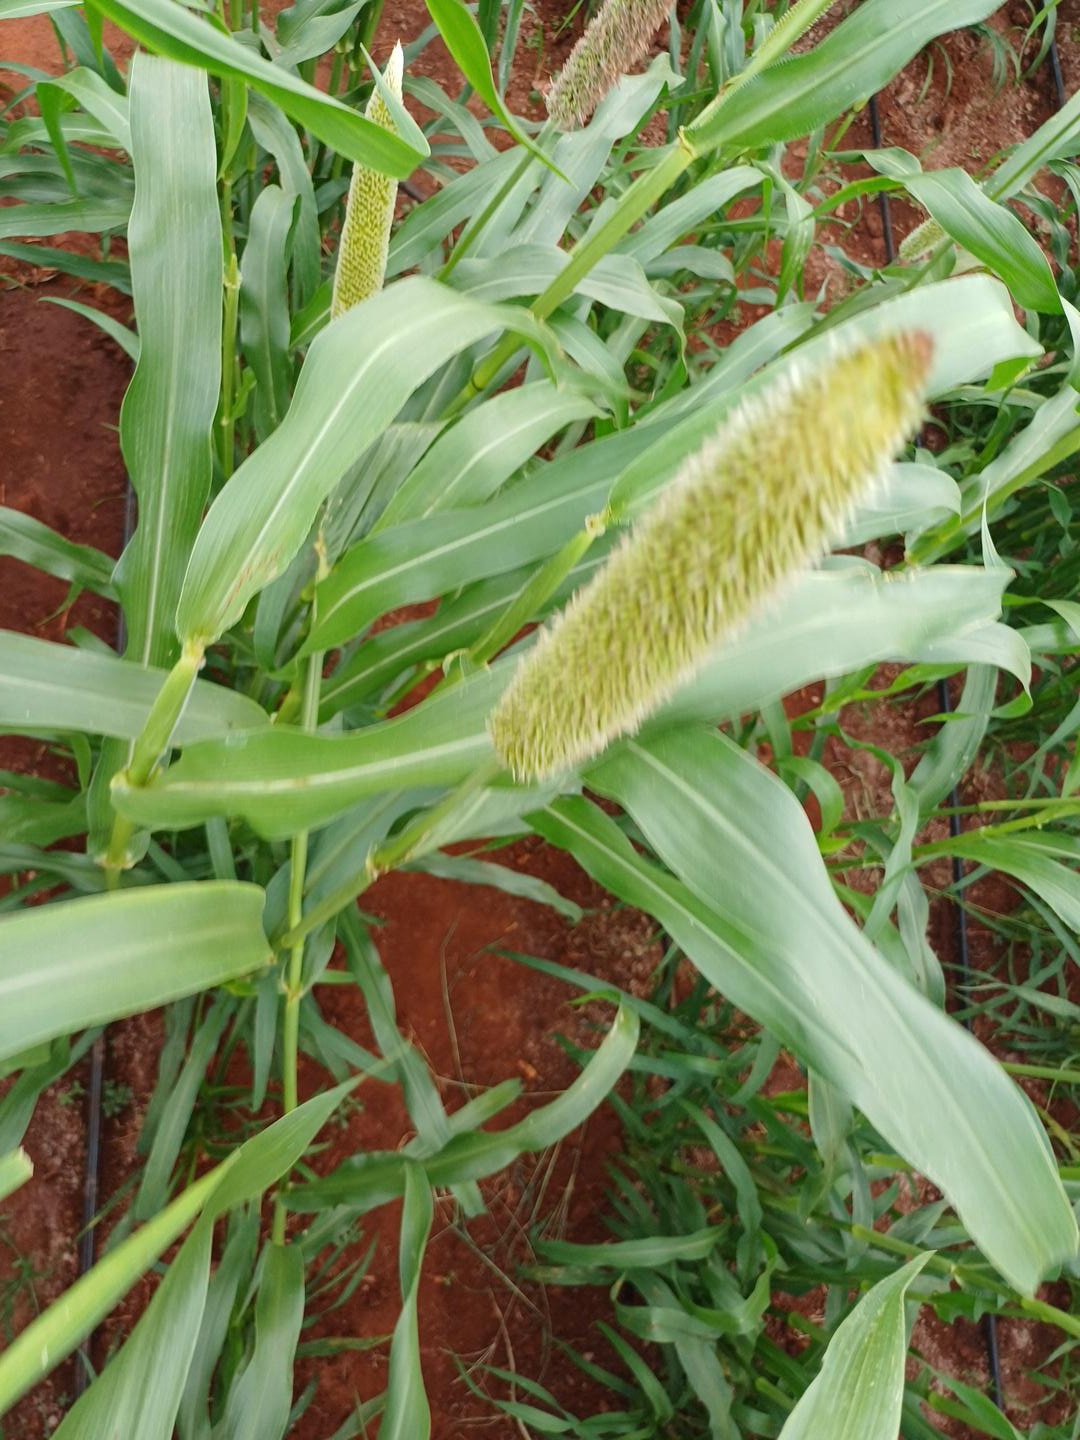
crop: pearl millet
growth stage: flowering
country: Kenya
